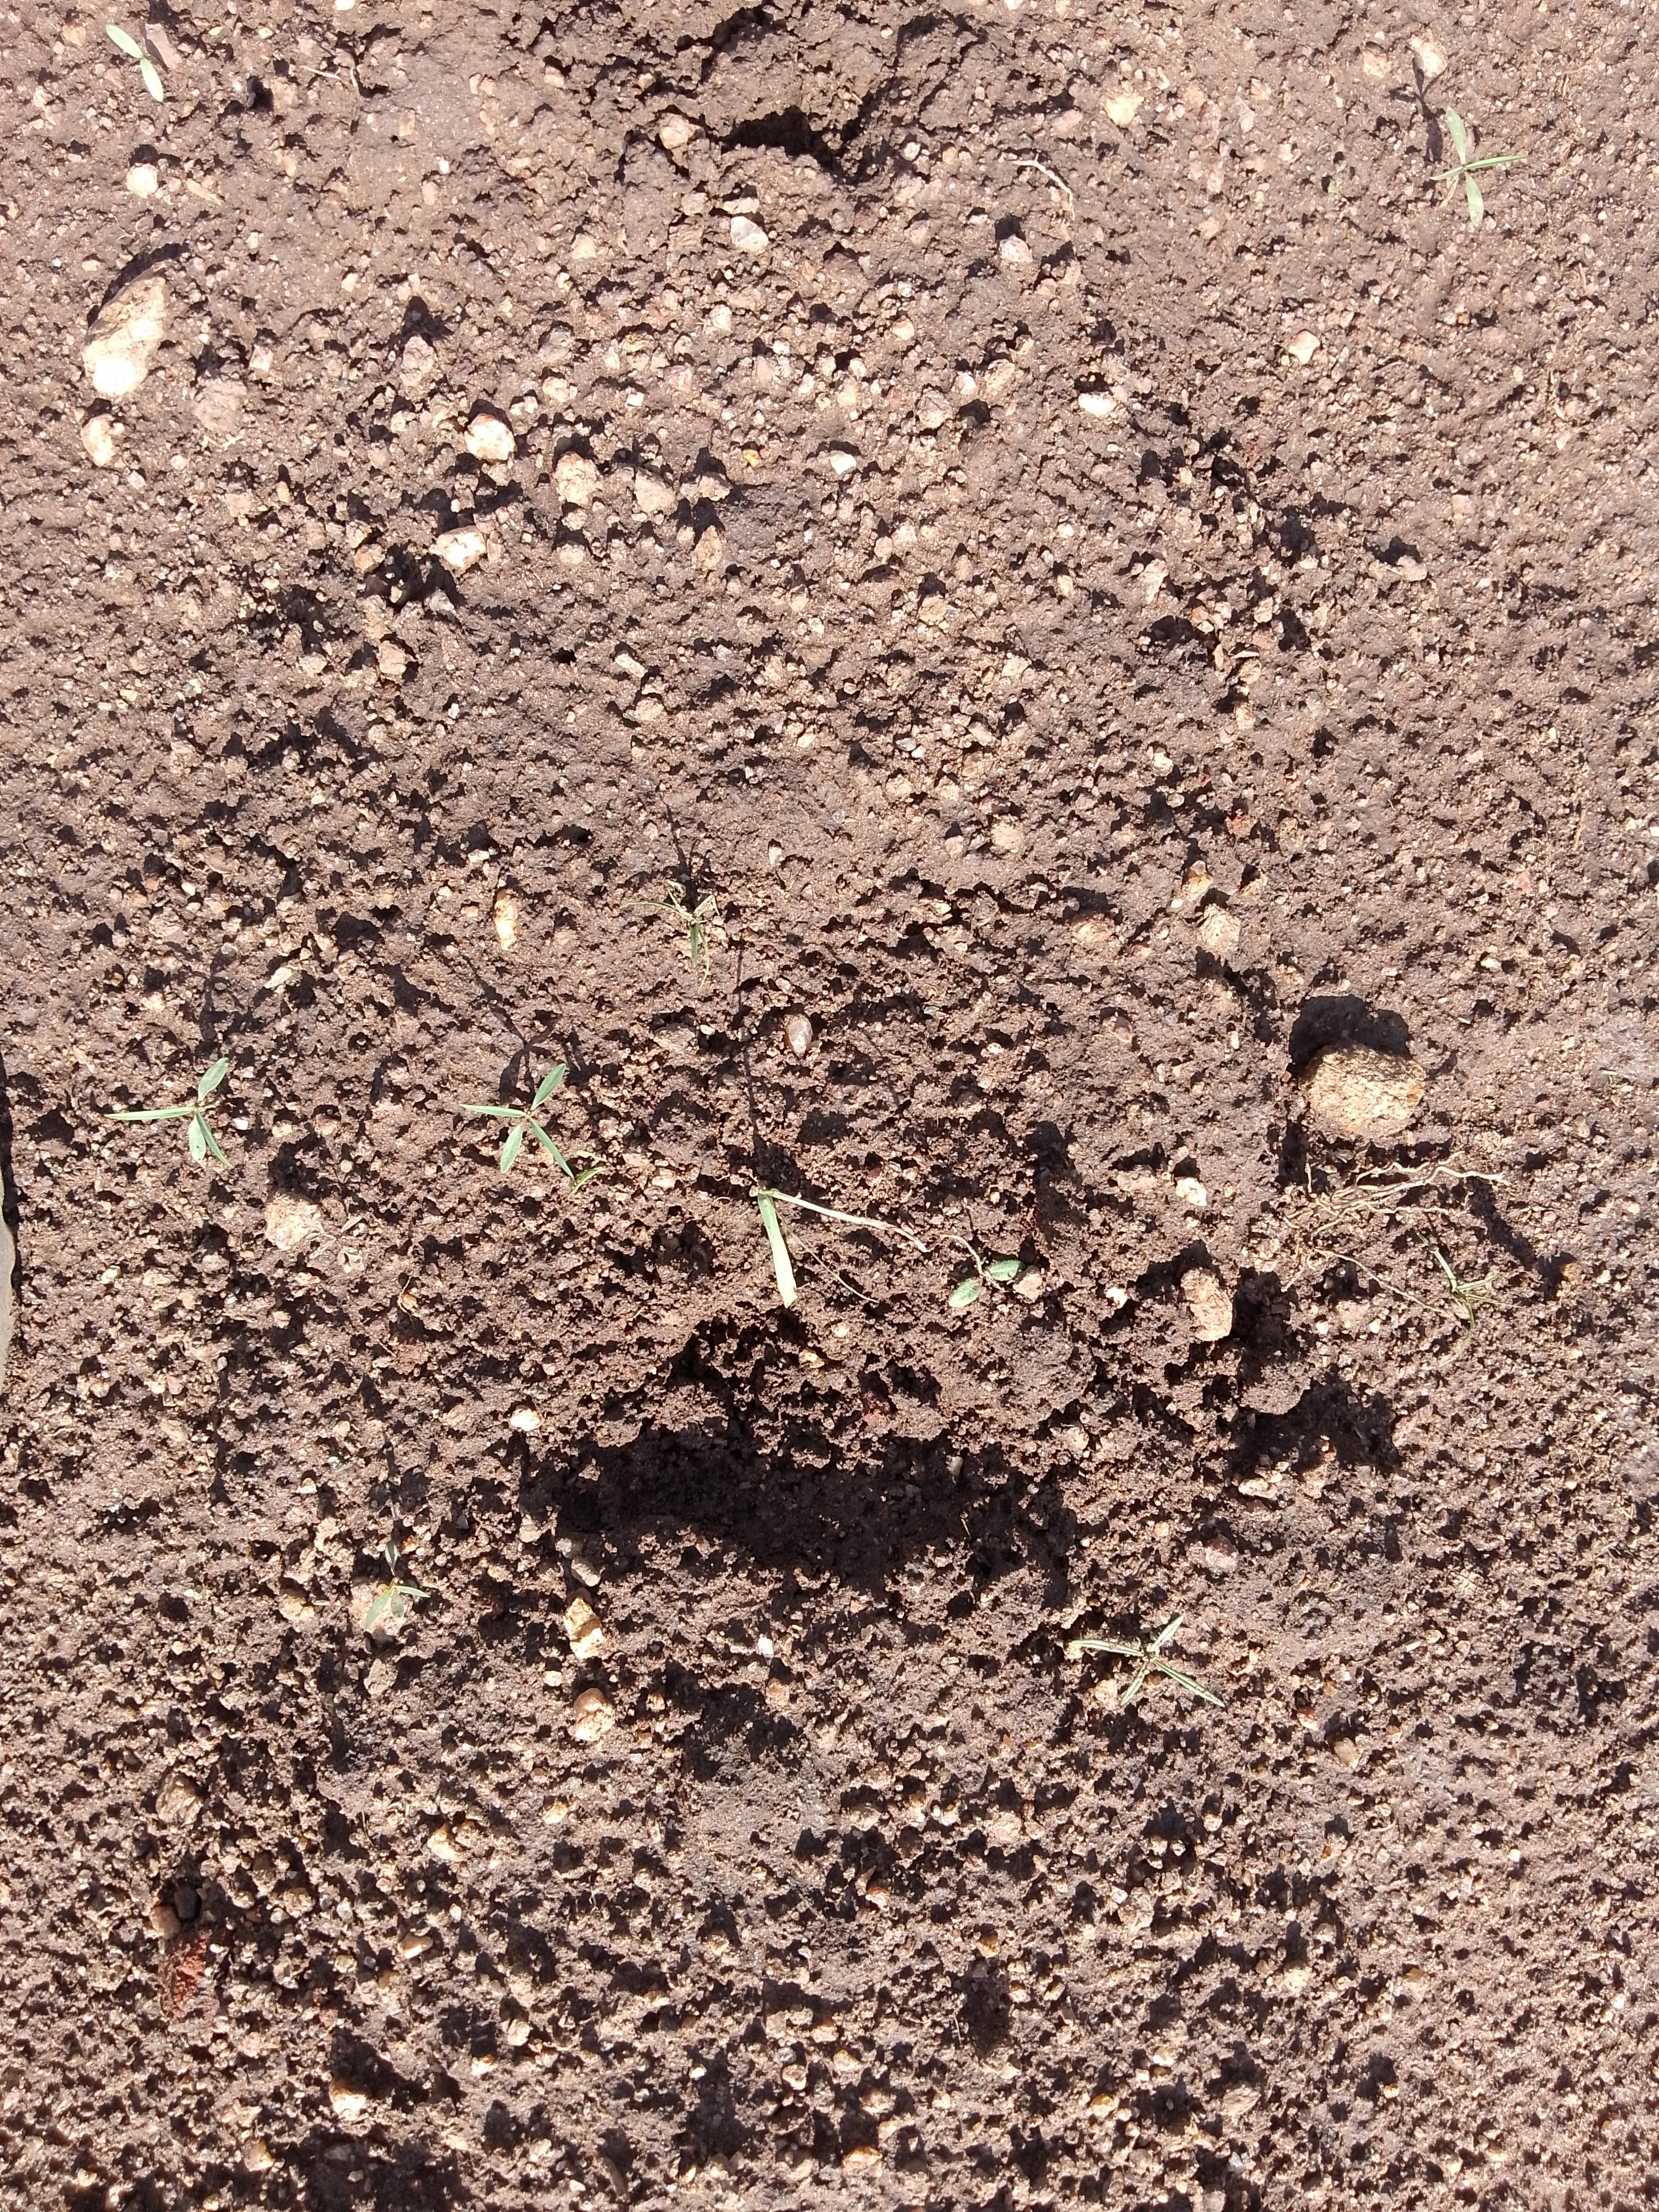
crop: sorghum
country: Malawi
